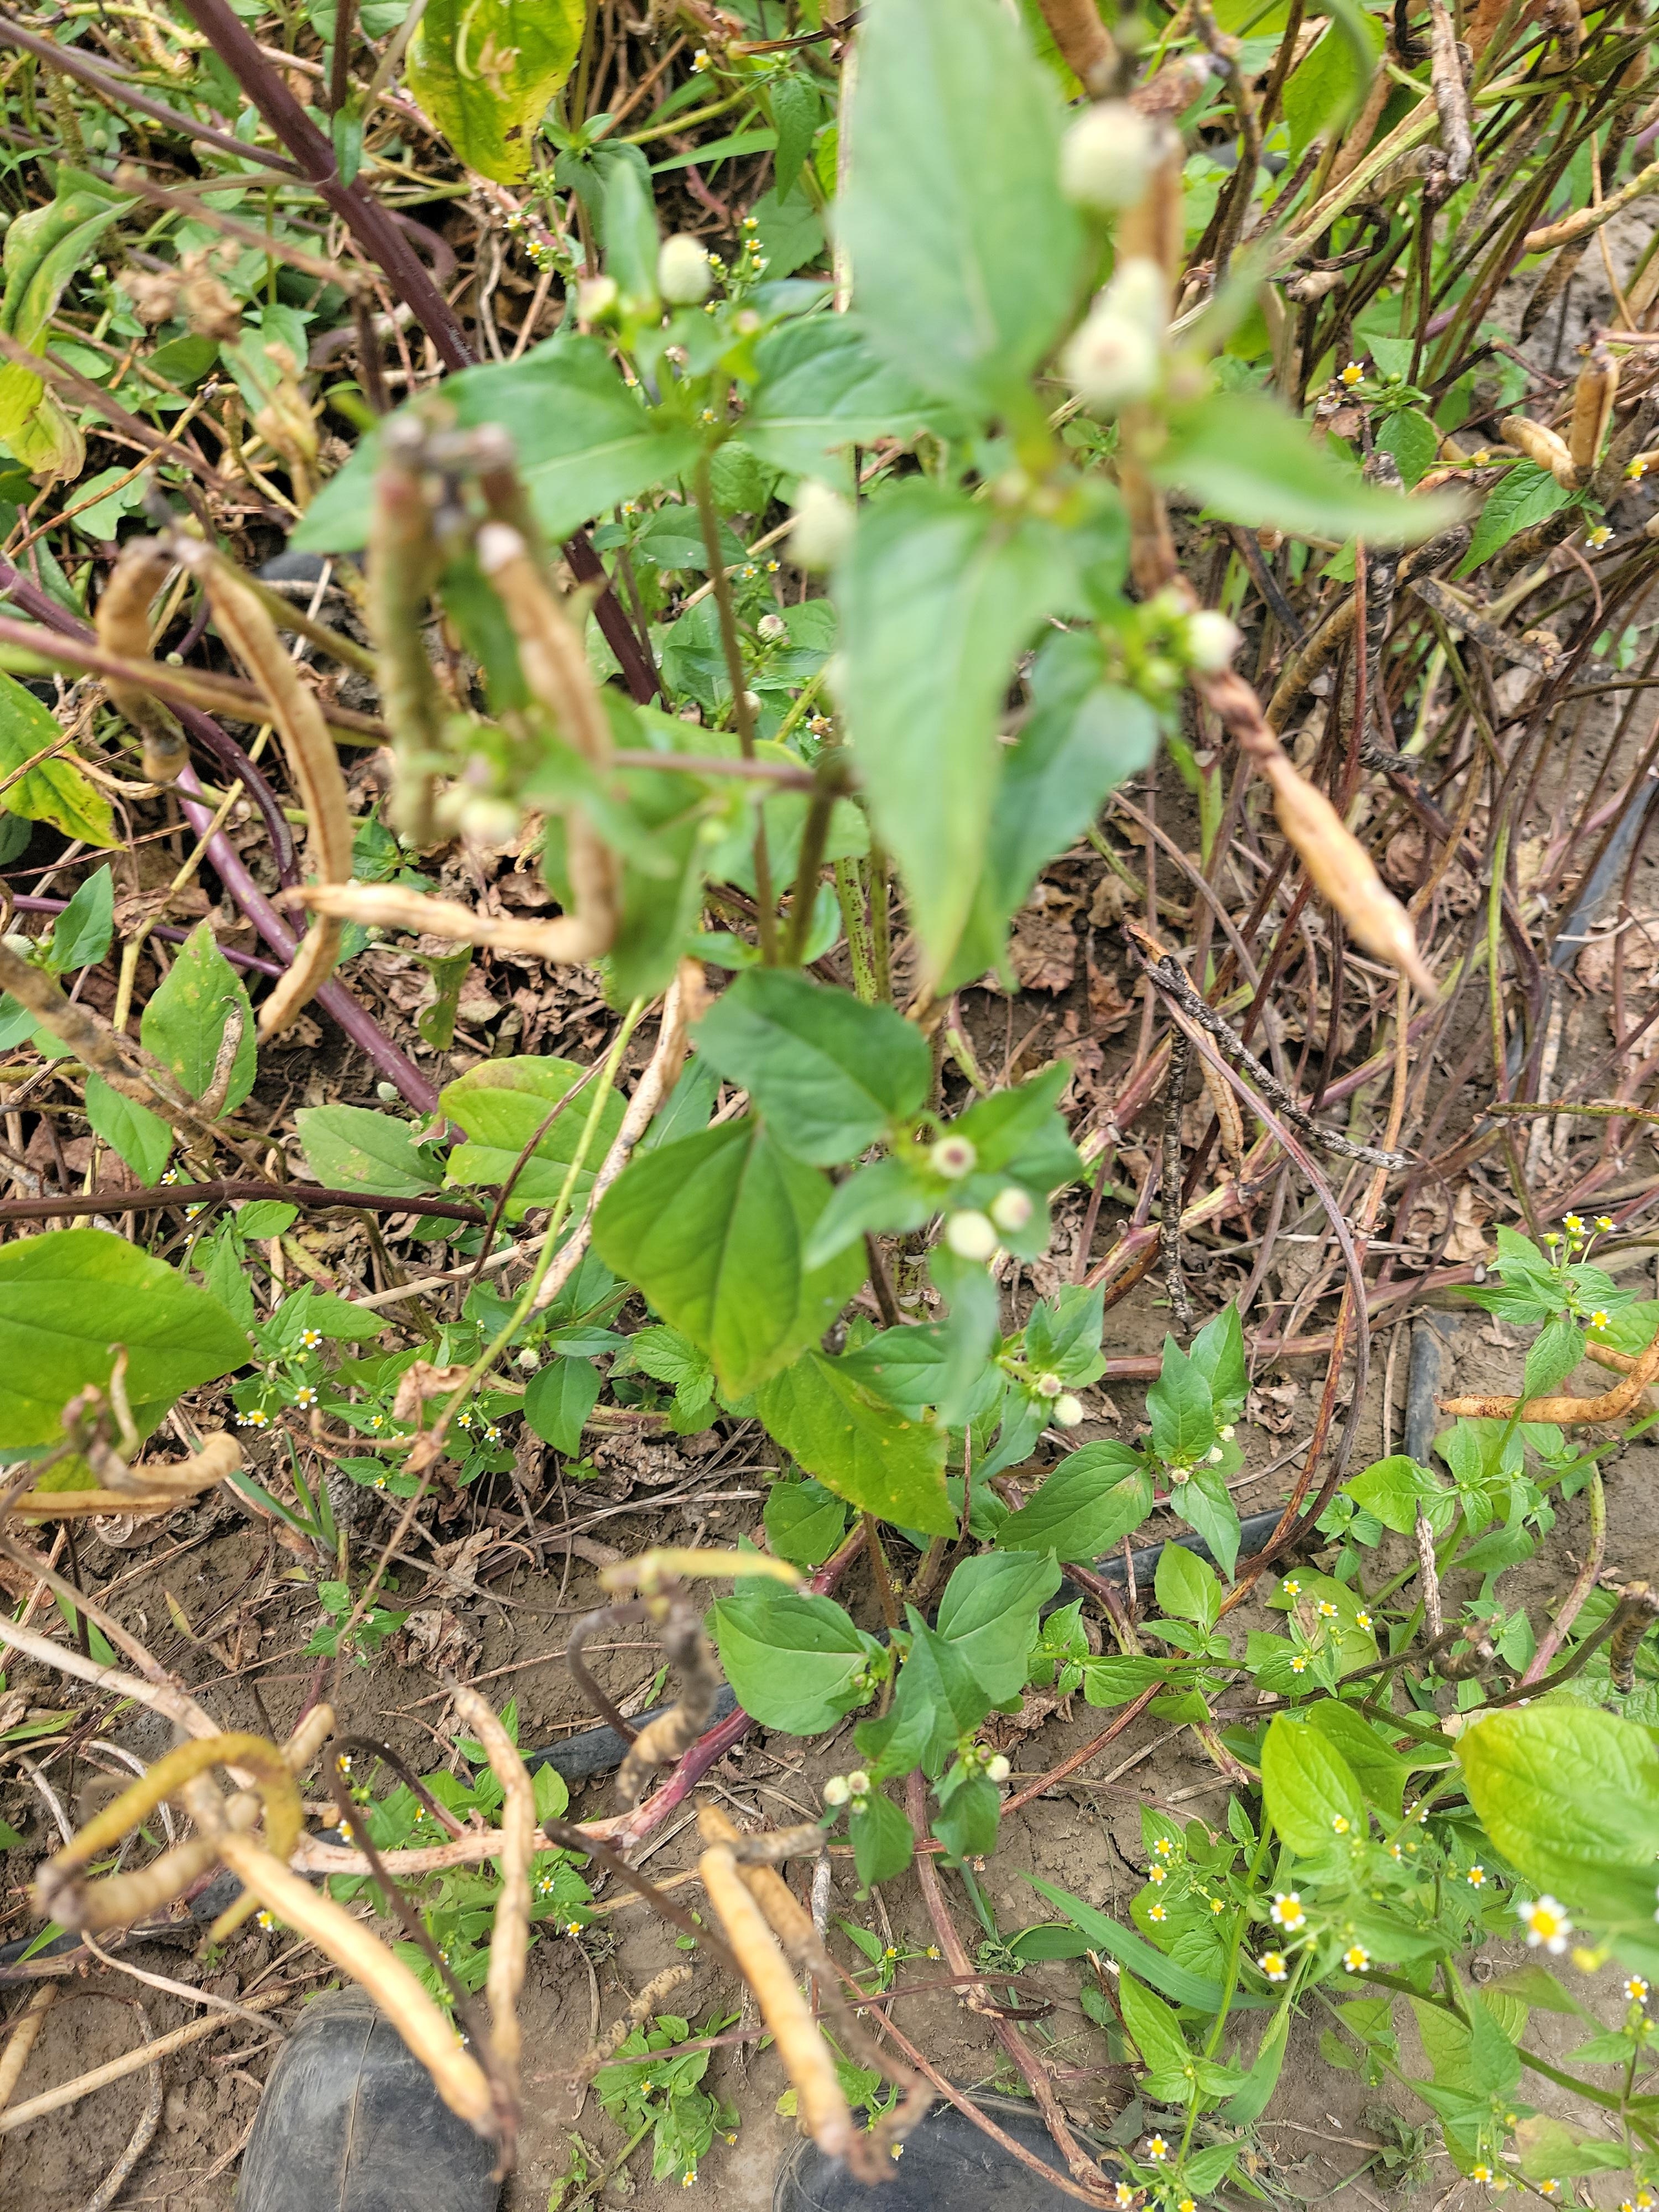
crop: cowpea
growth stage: development pod
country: Tanzania
